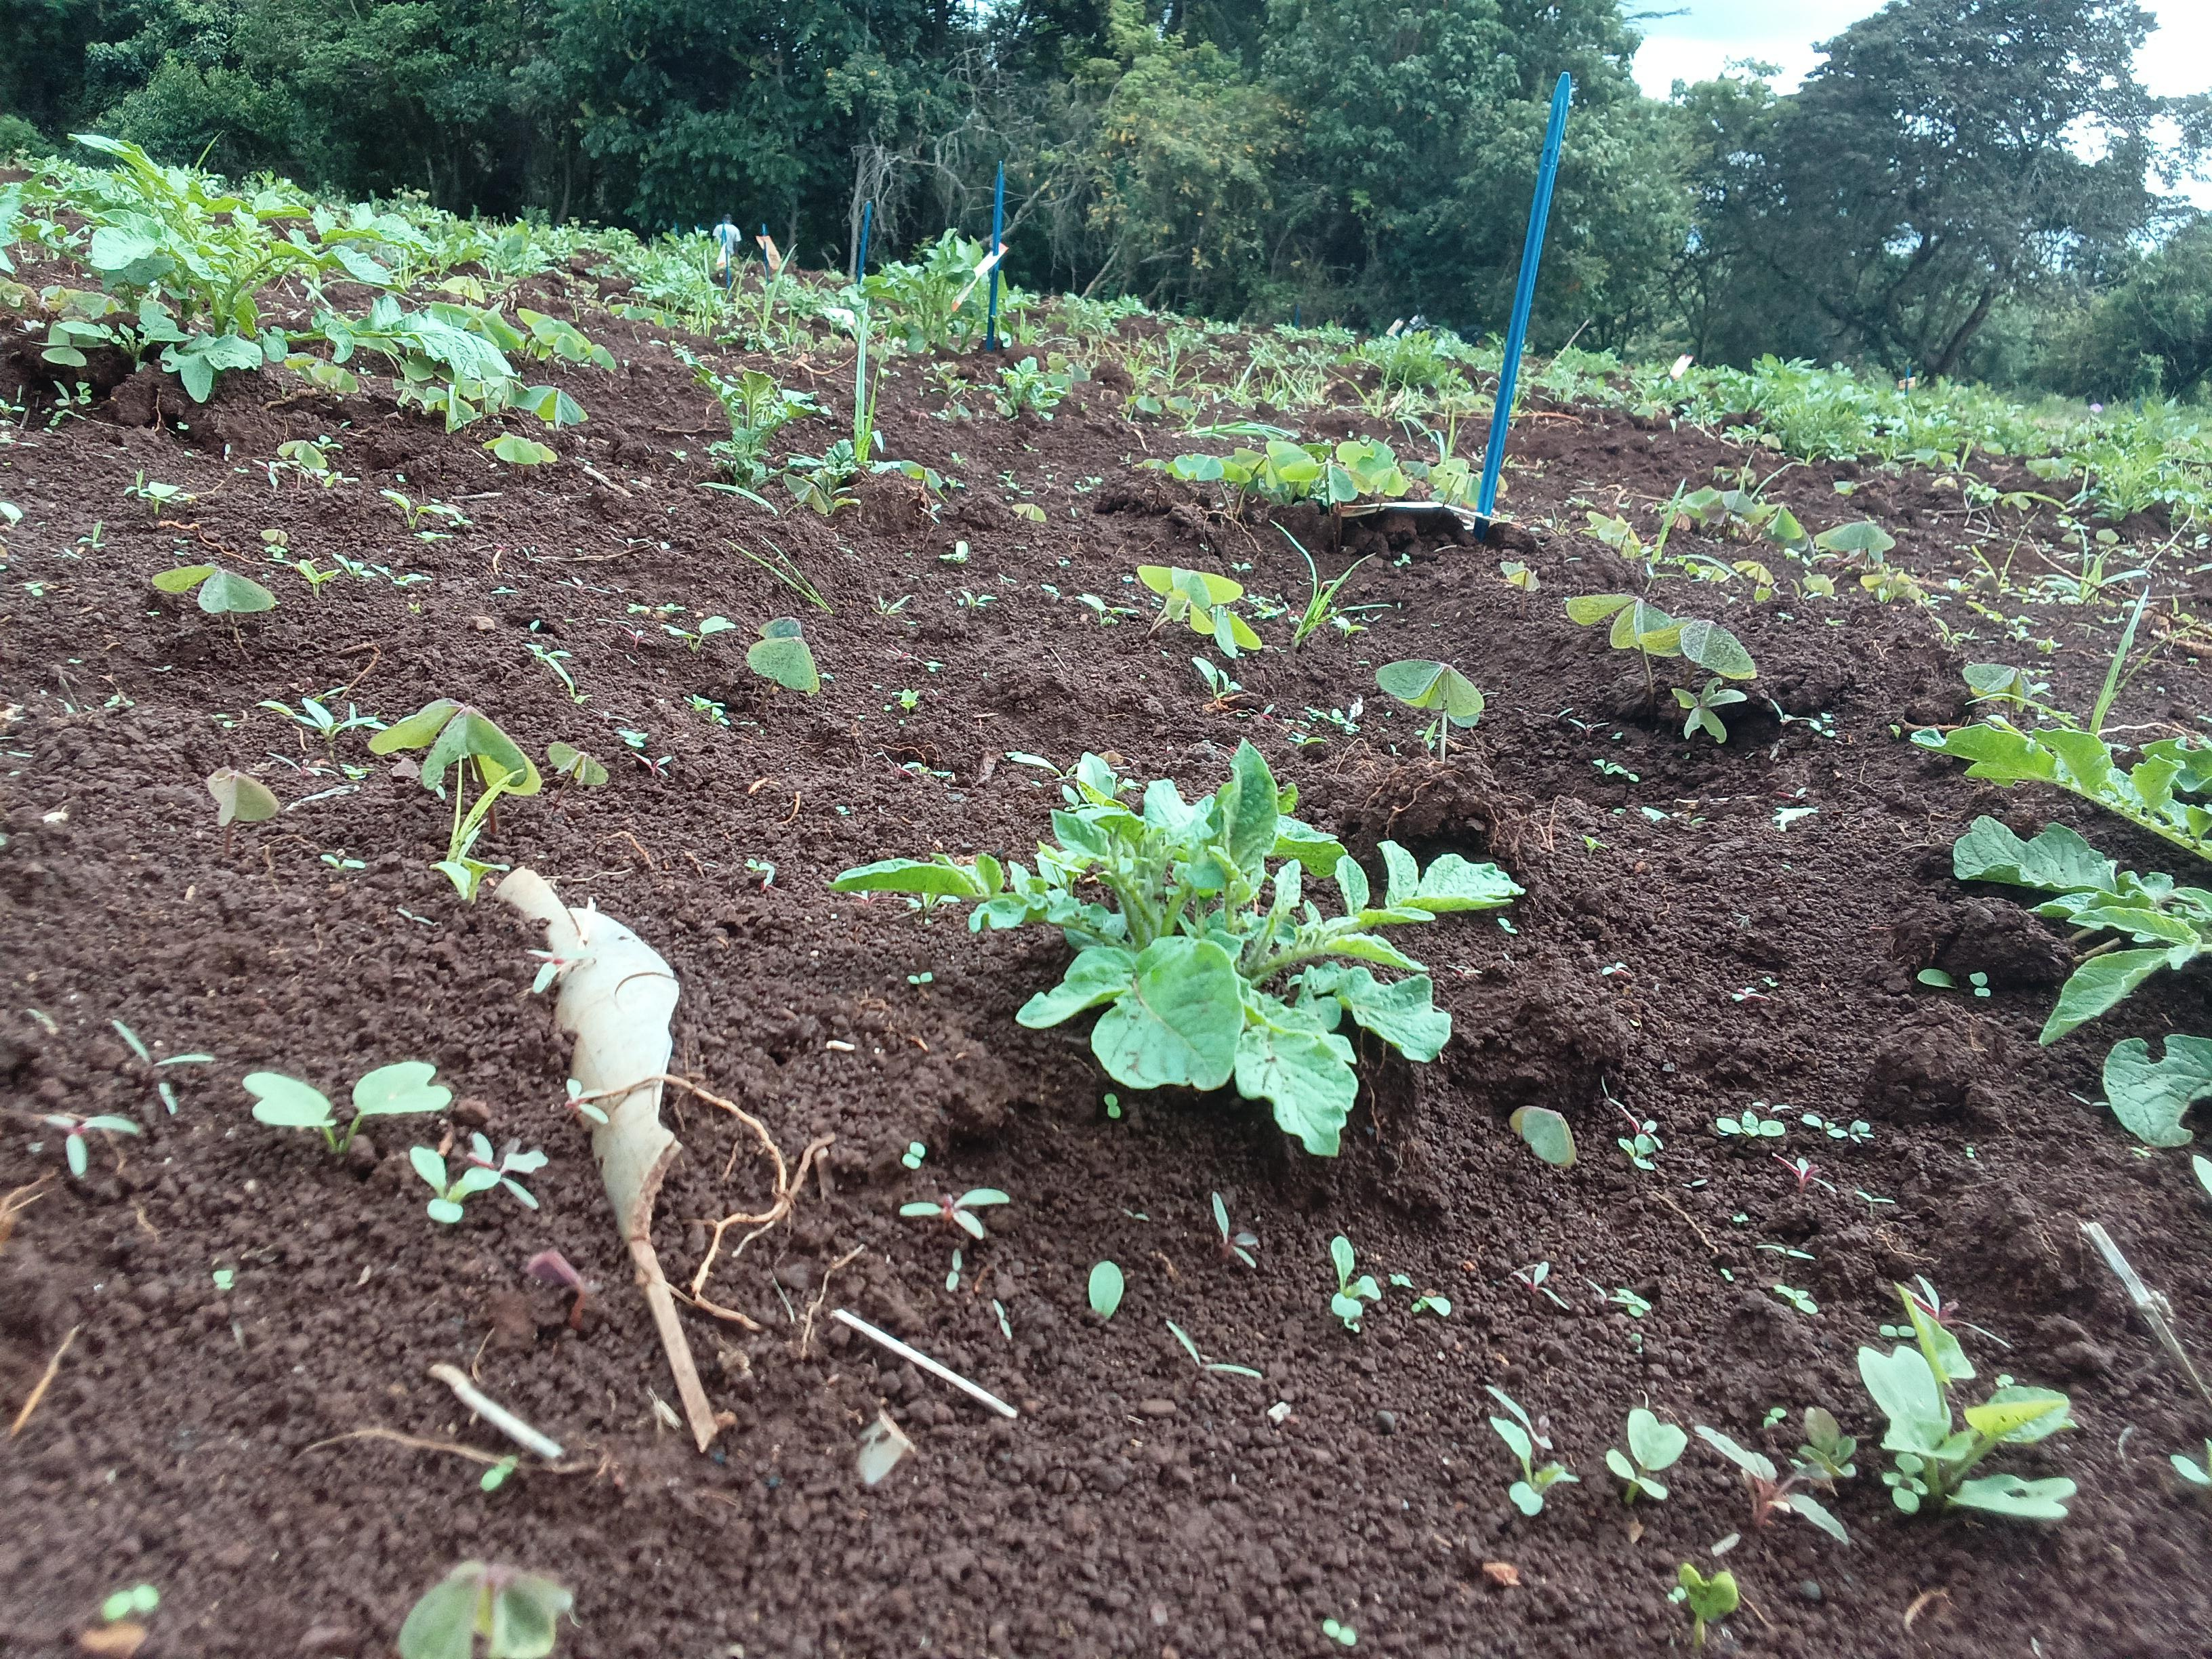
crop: potato
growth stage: sprouting emergence
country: Kenya
